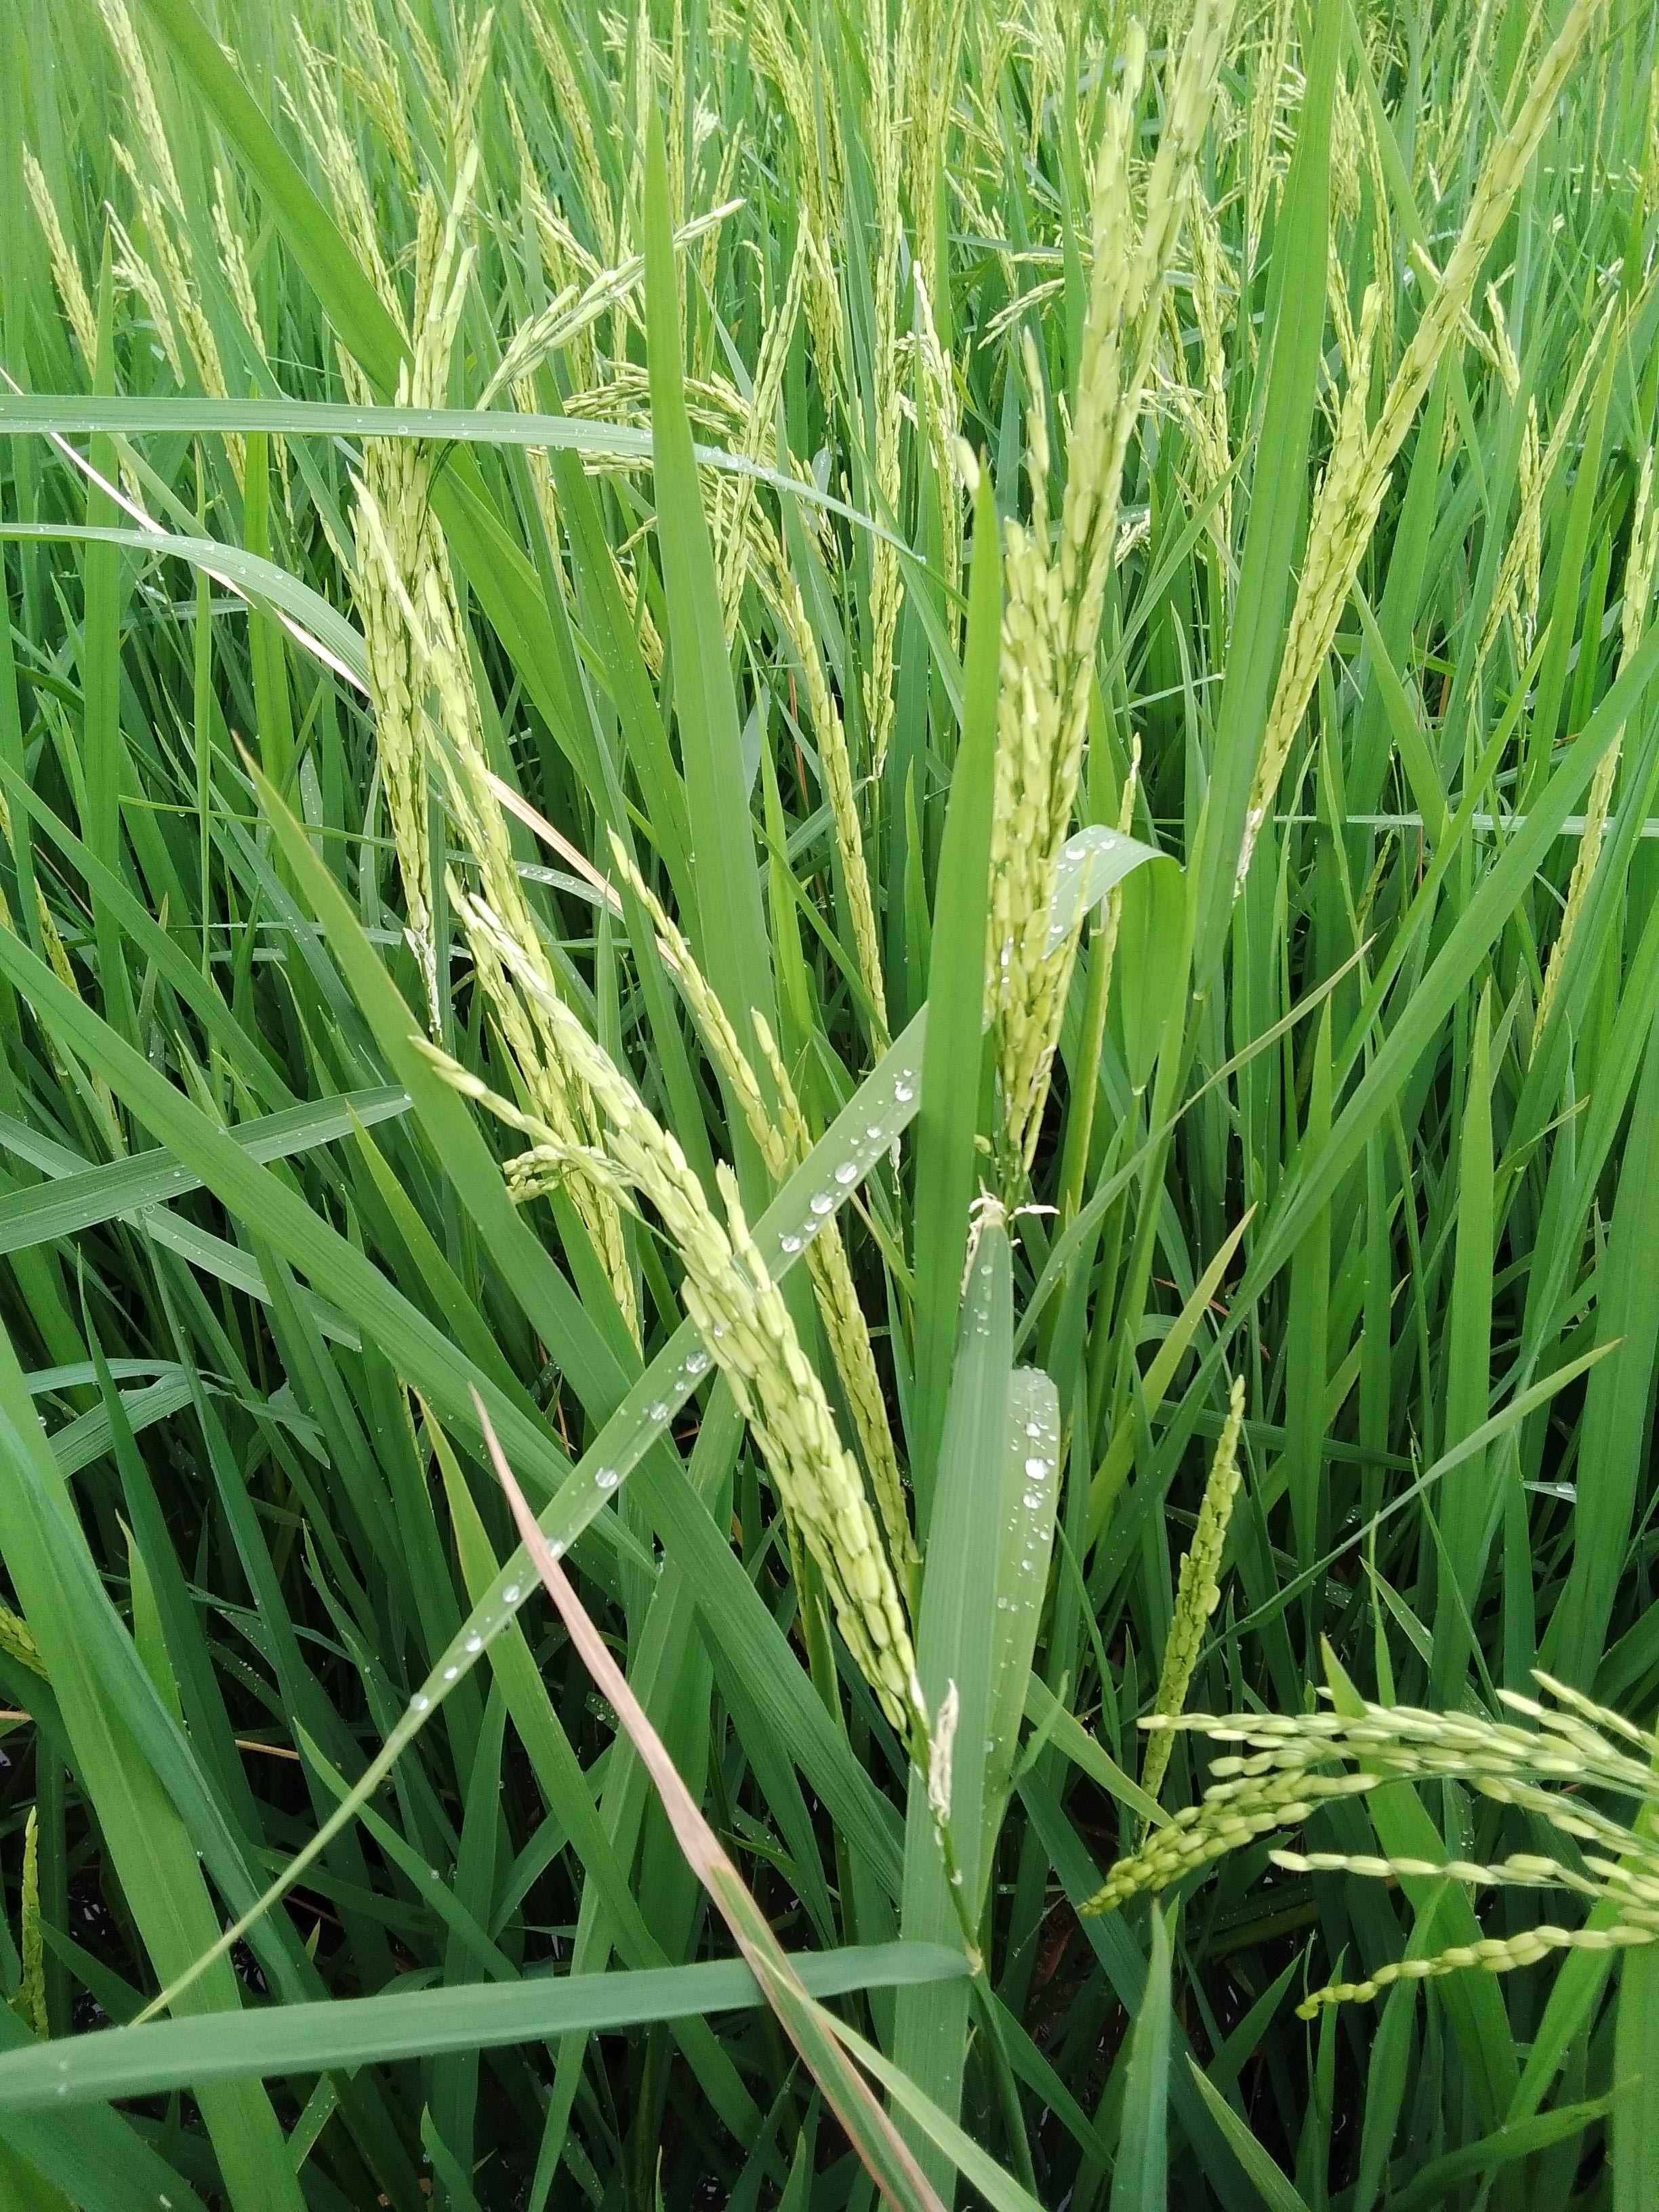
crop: rice
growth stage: flowering
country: Nigeria
